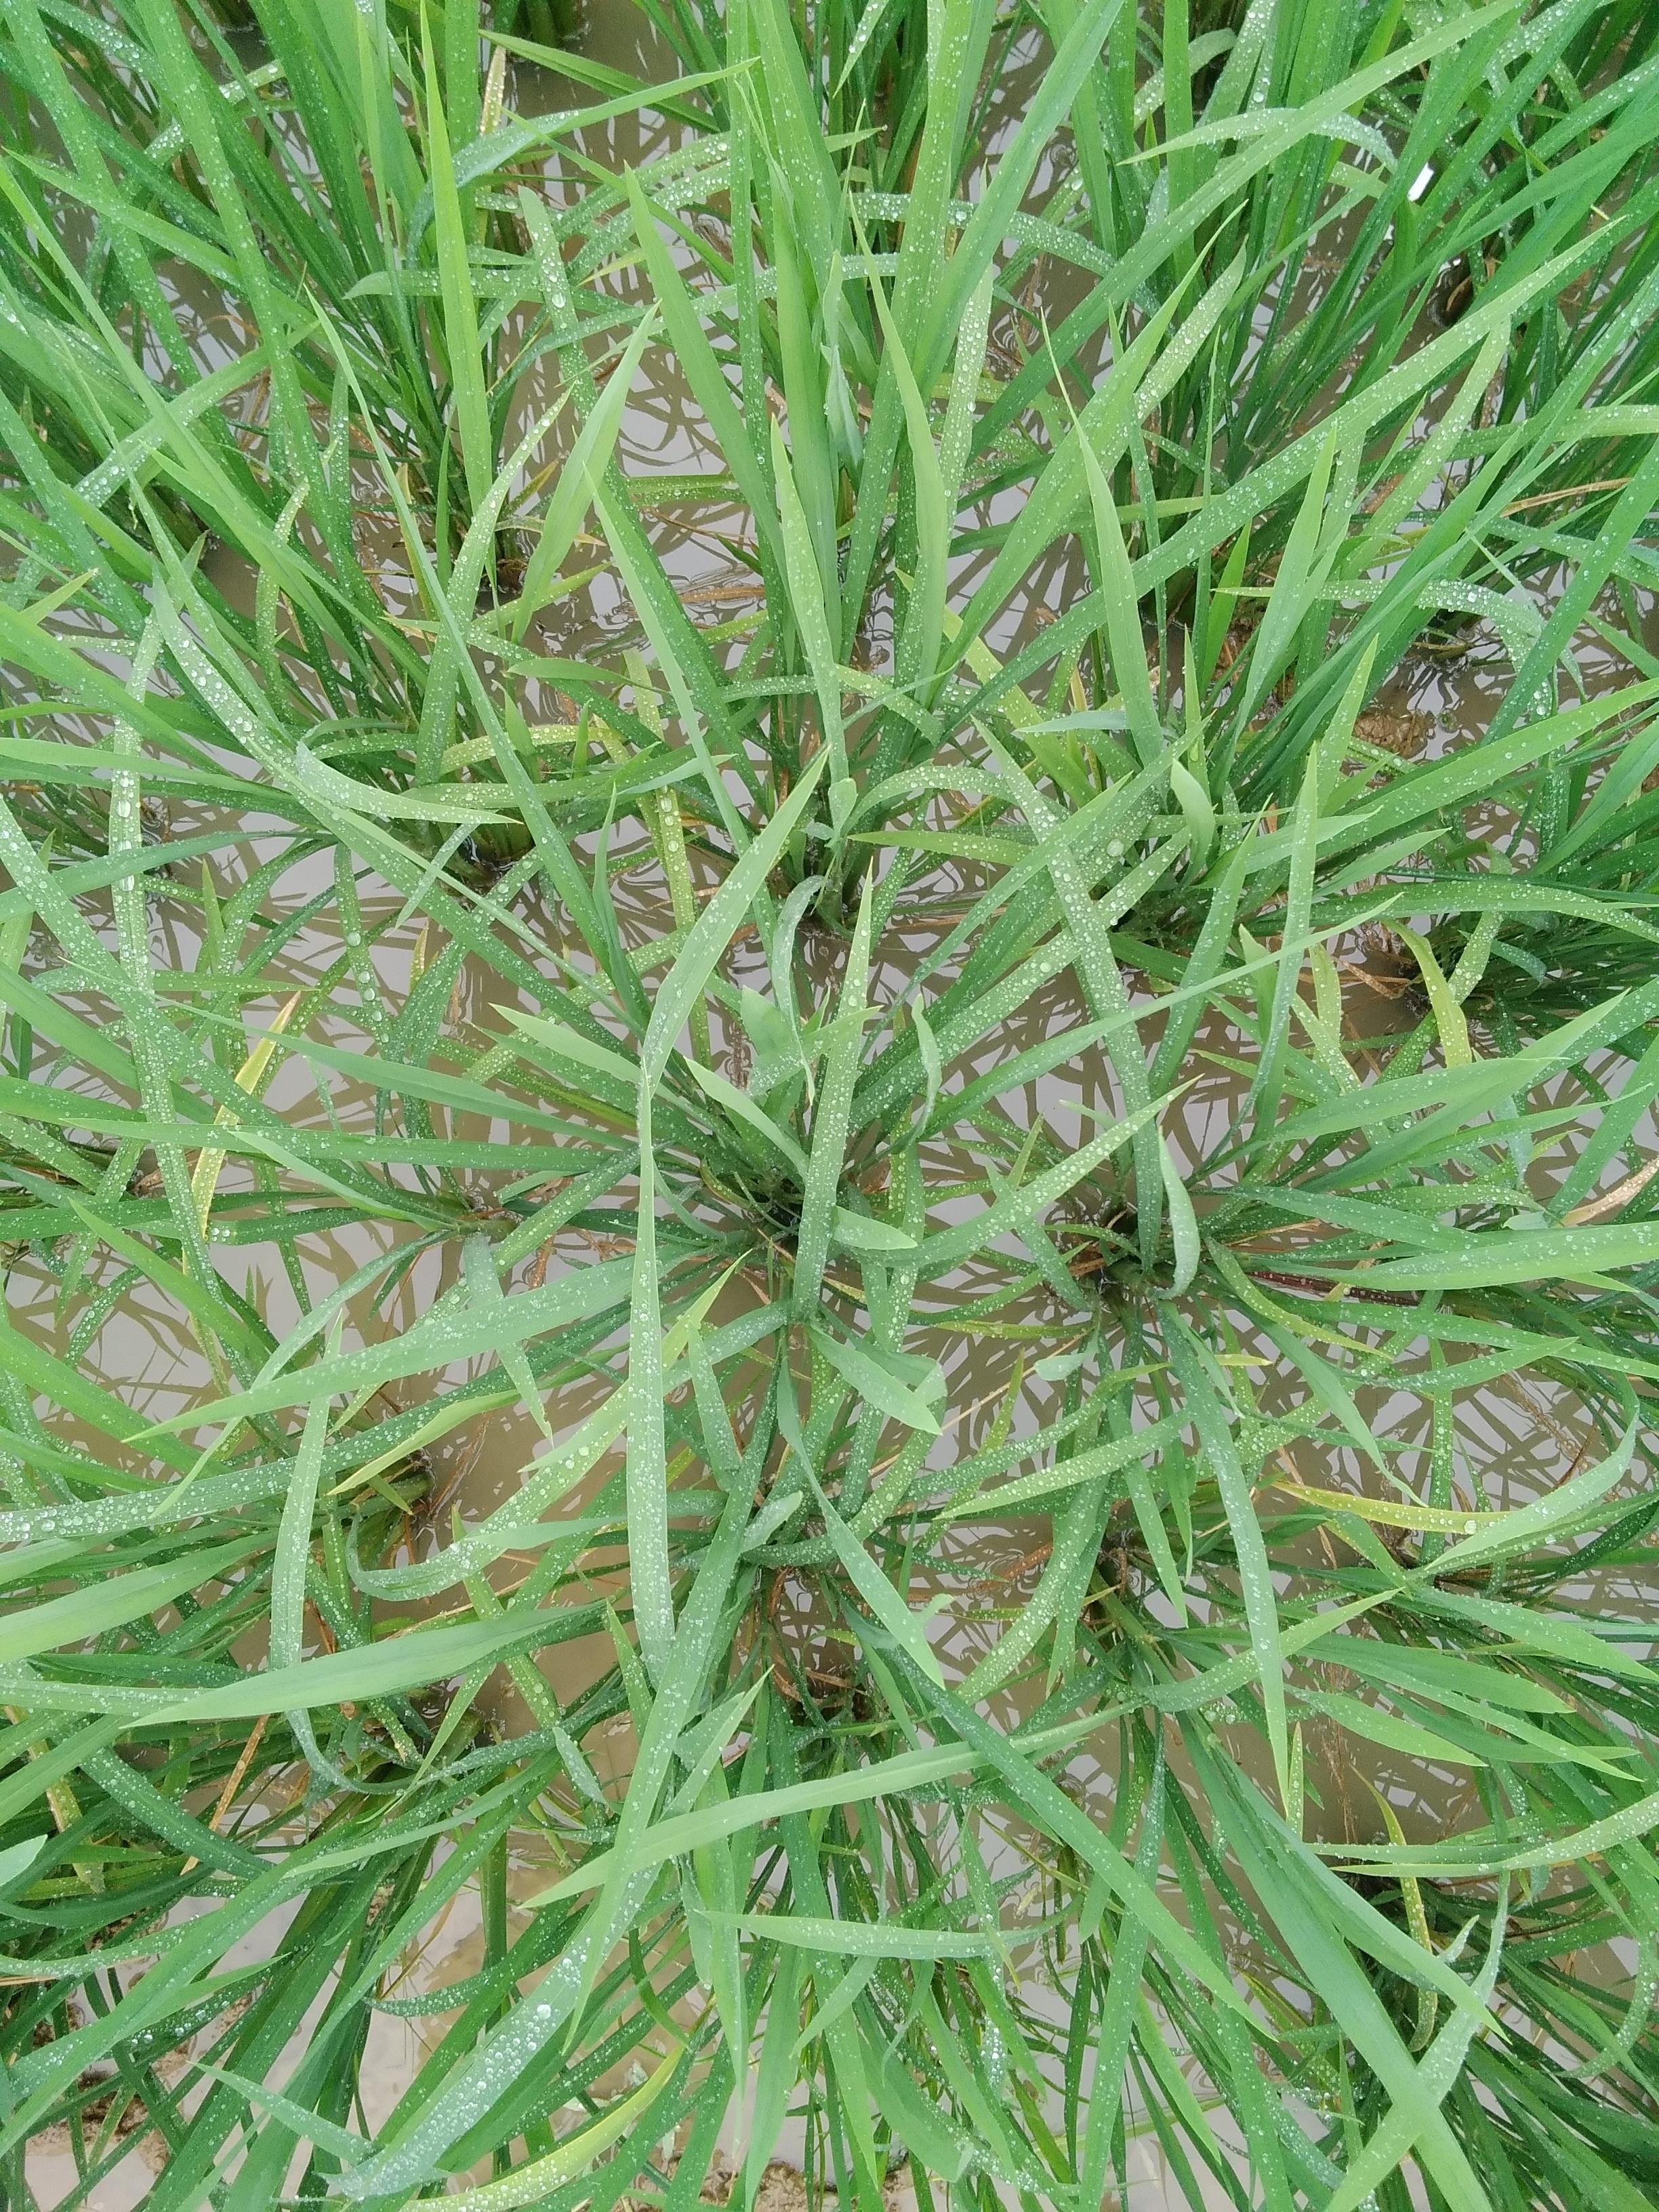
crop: rice
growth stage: vegetative
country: Nigeria
